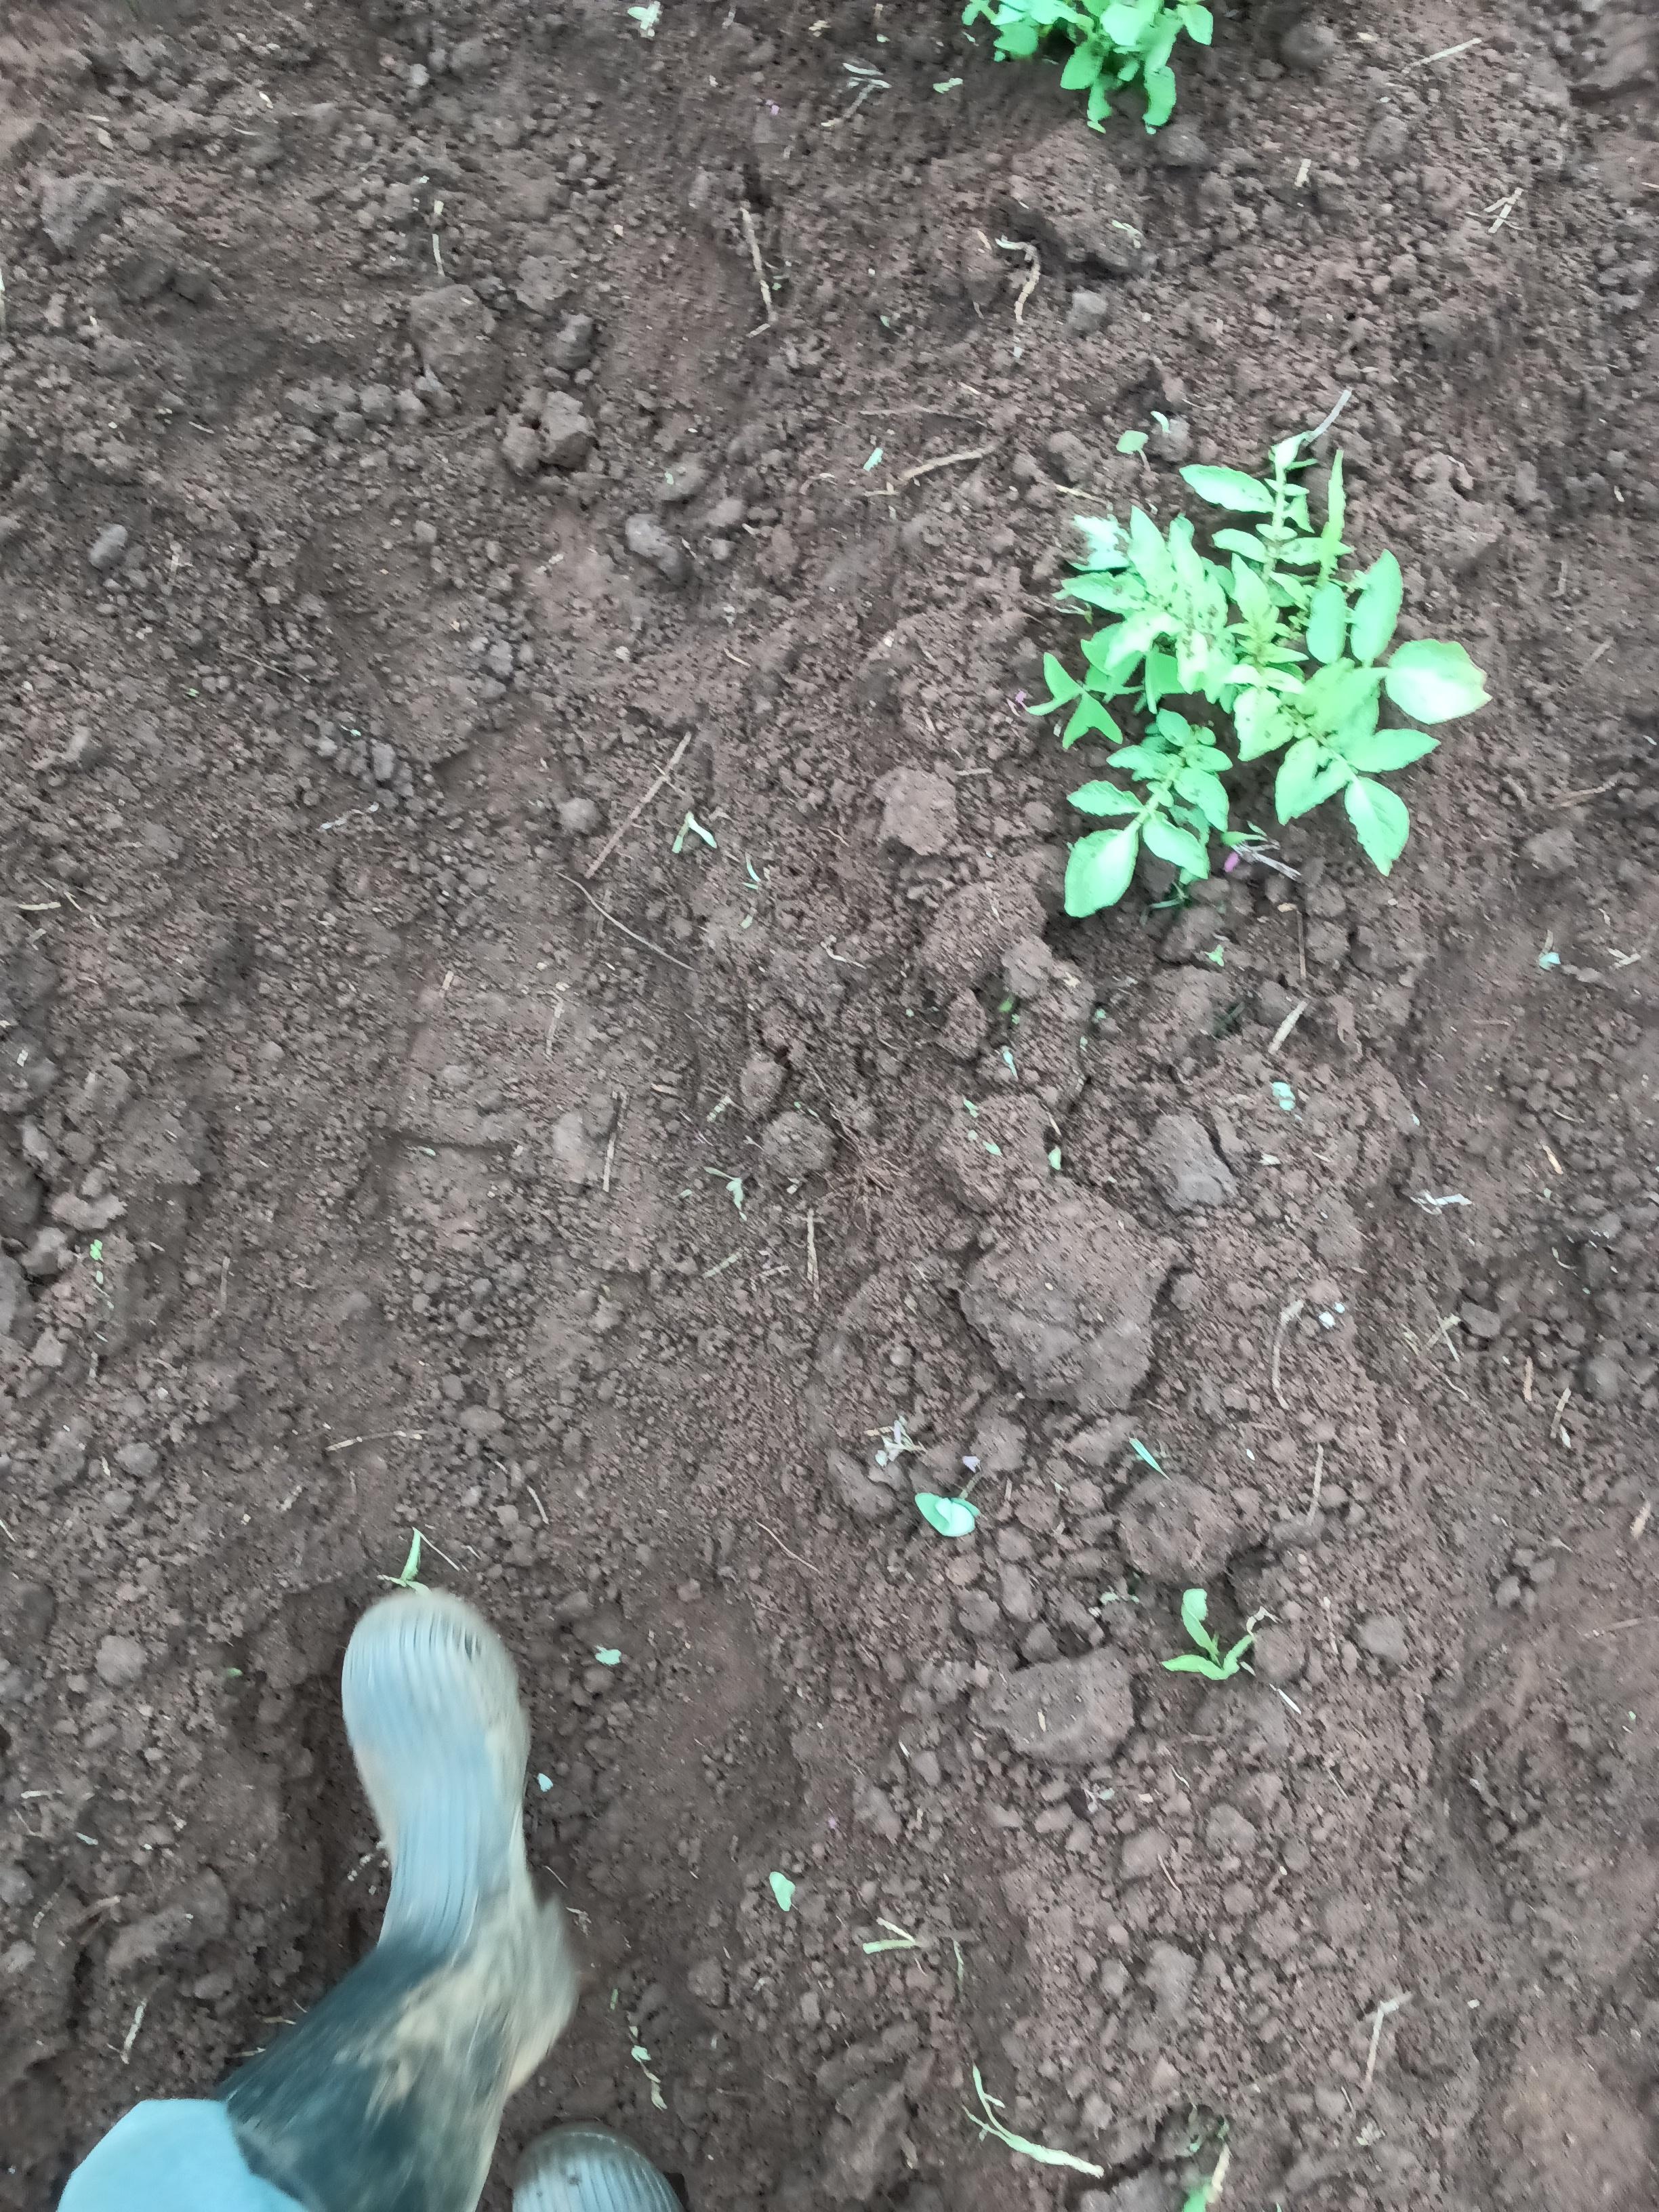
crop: potato
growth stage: sprouting emergence
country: Kenya
